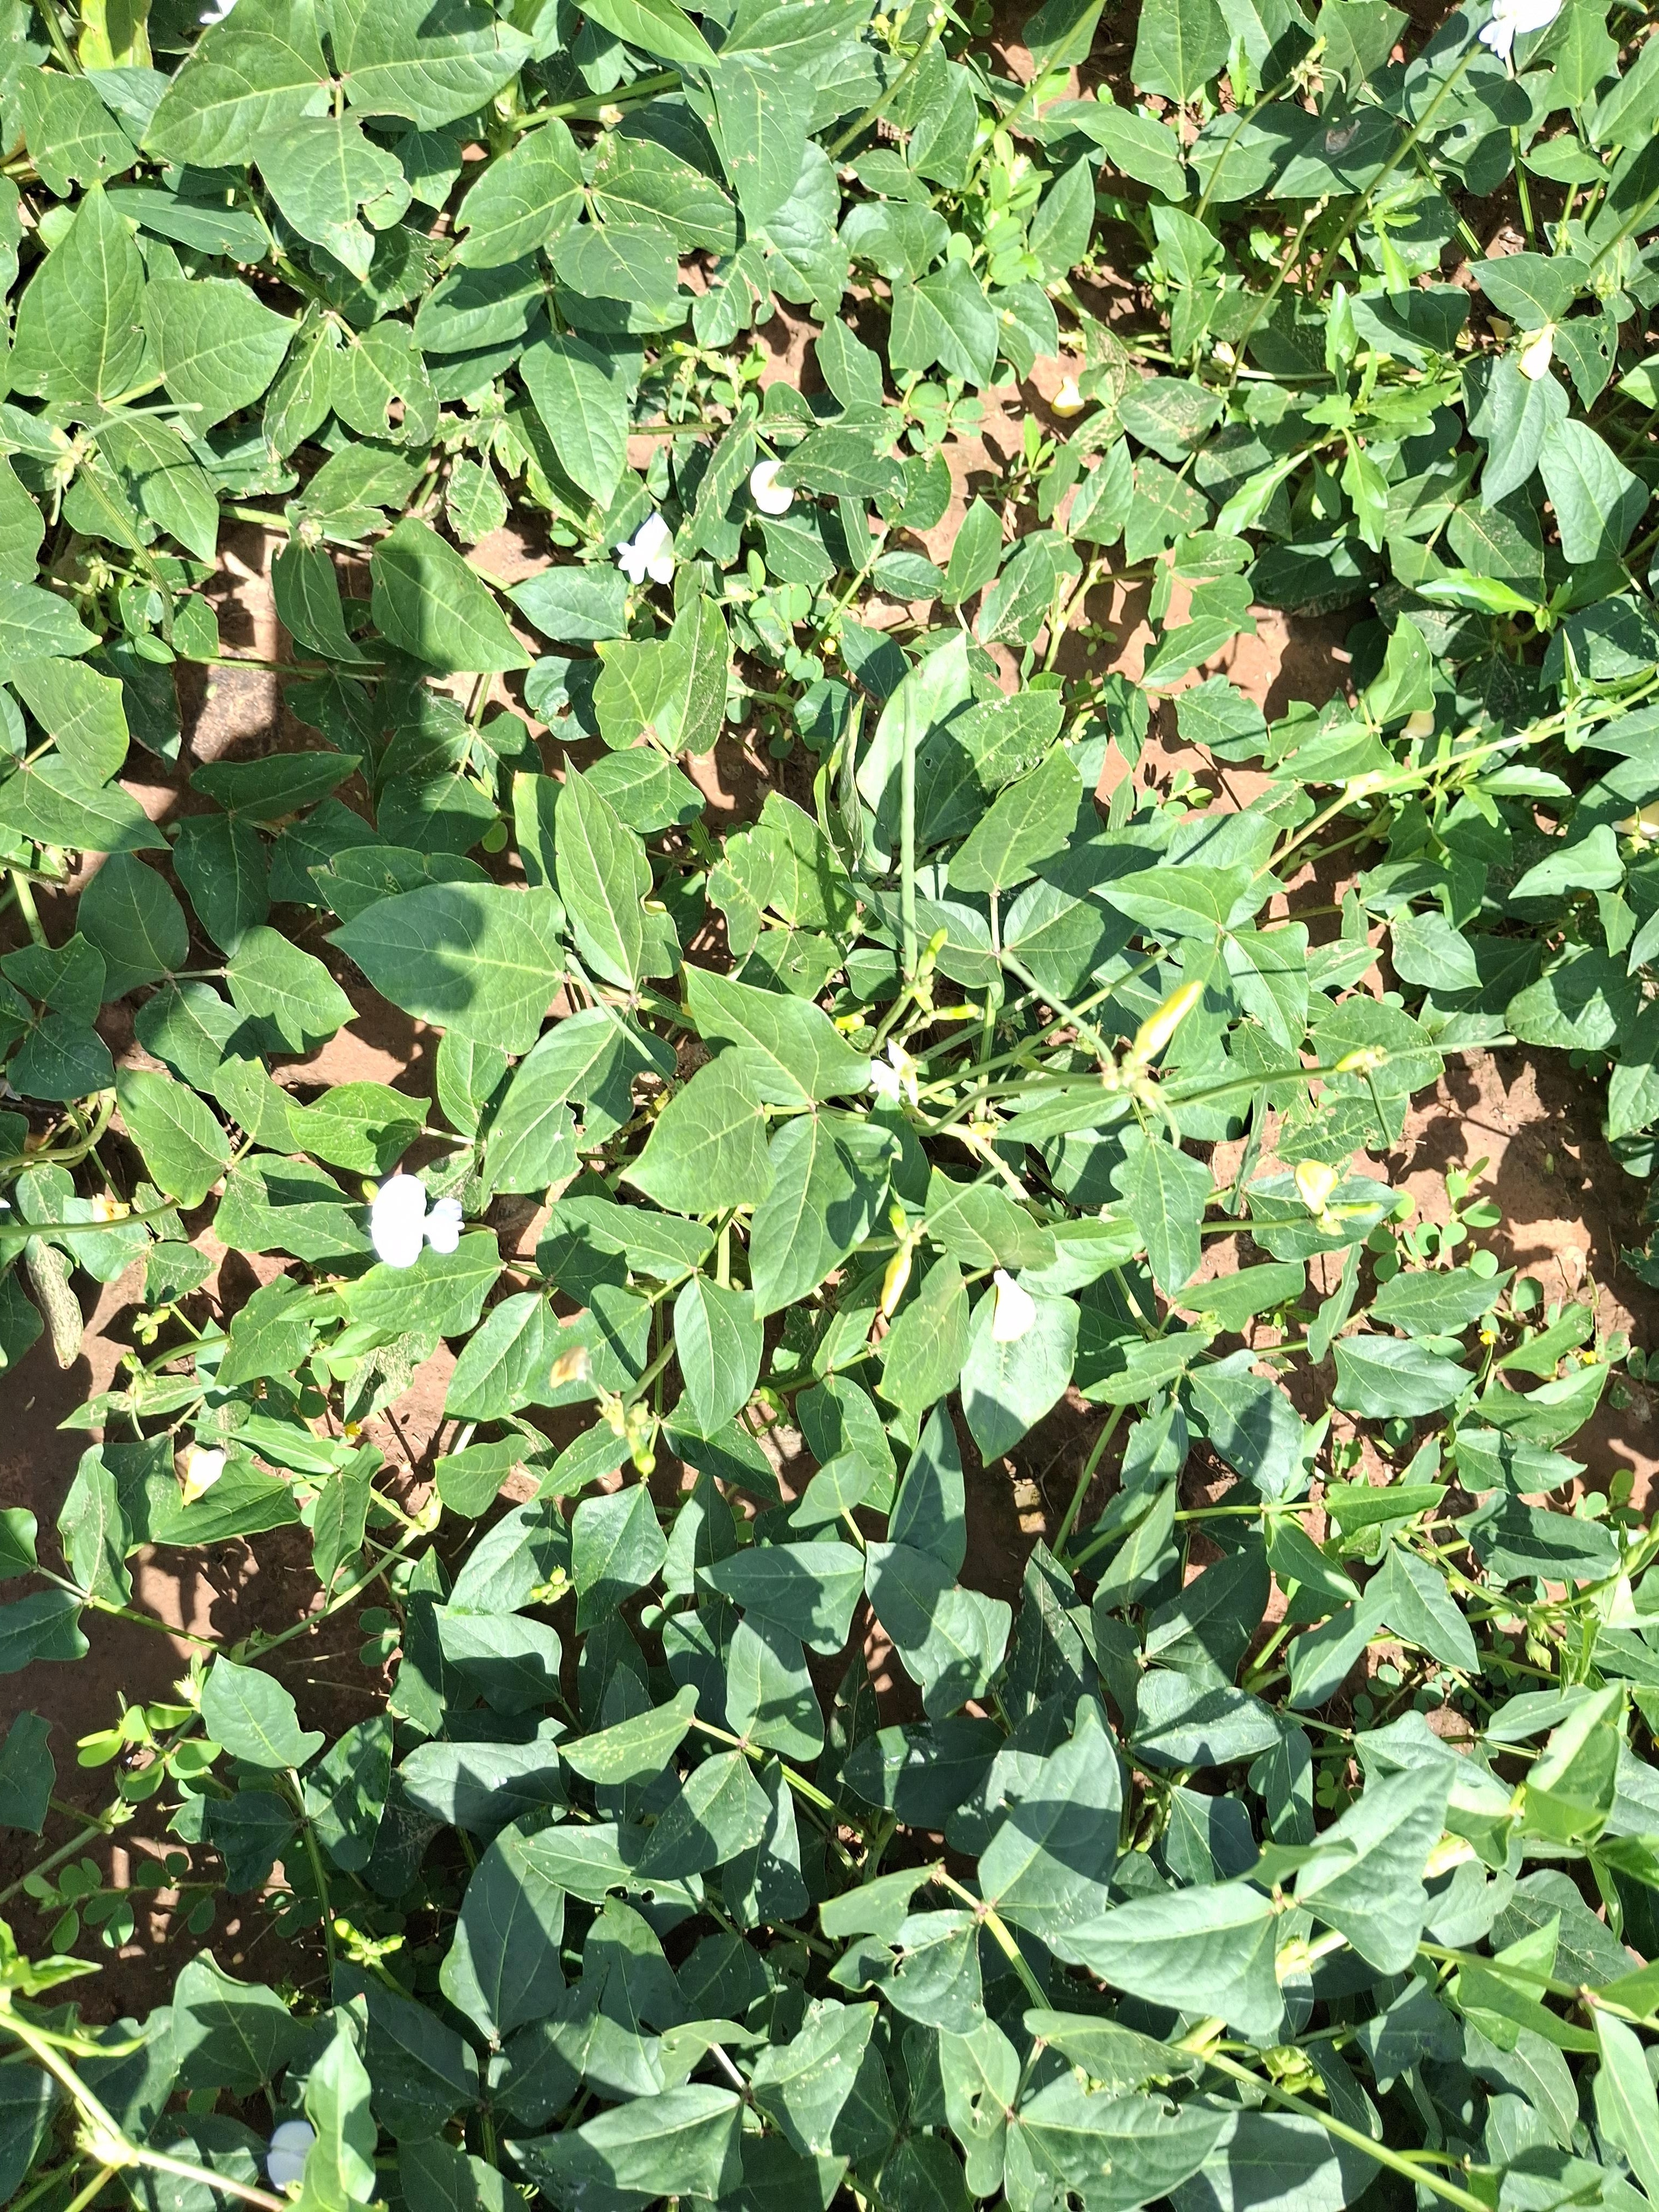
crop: cowpea
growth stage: development pod
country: Nigeria
